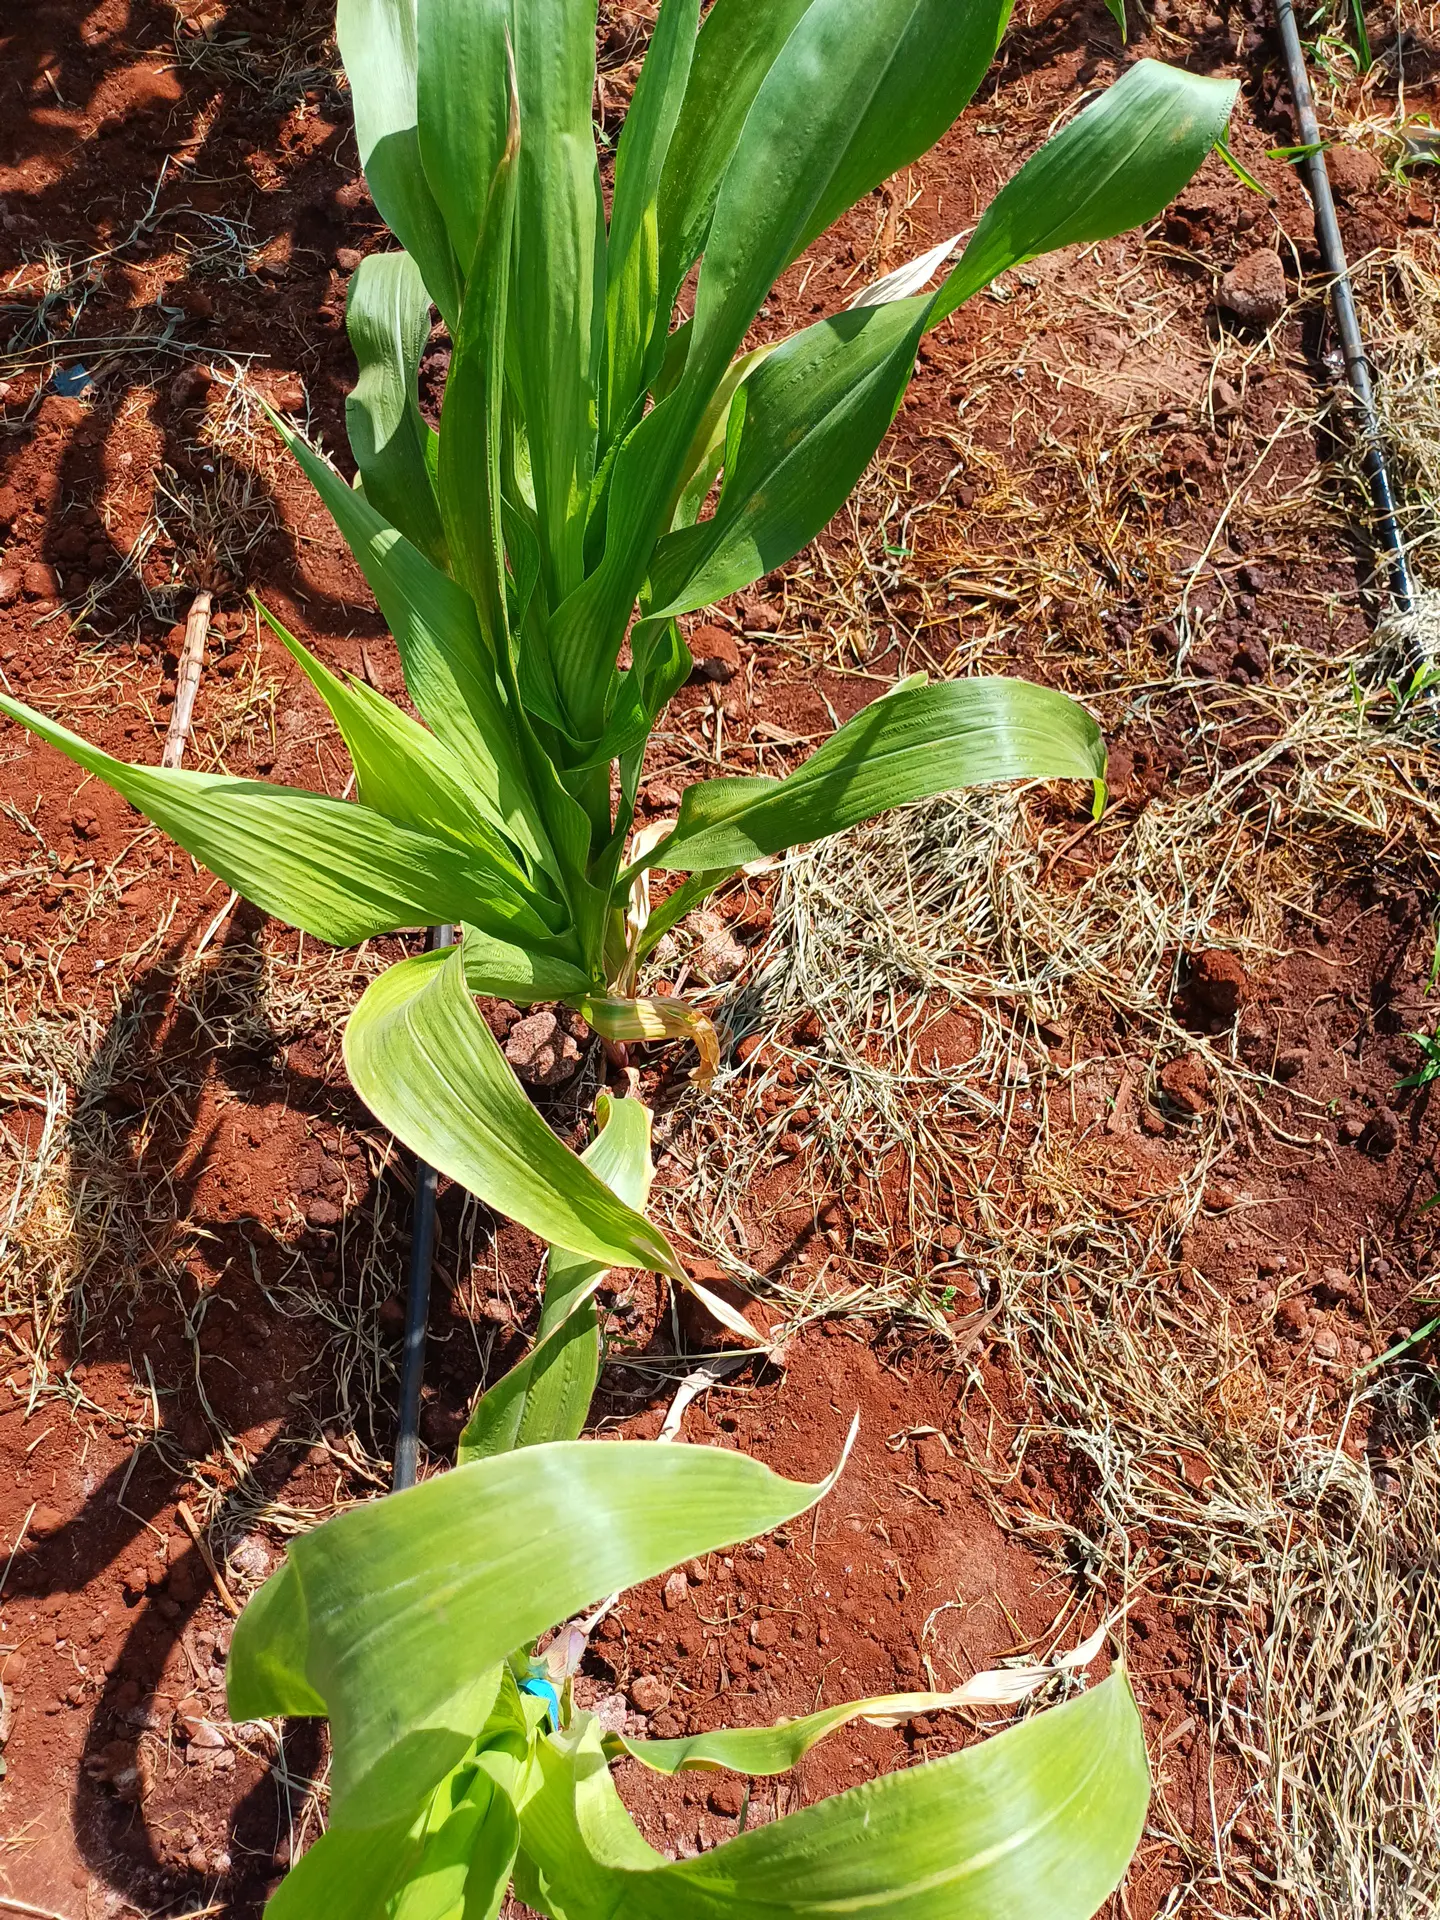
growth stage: vegetative
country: Kenya
